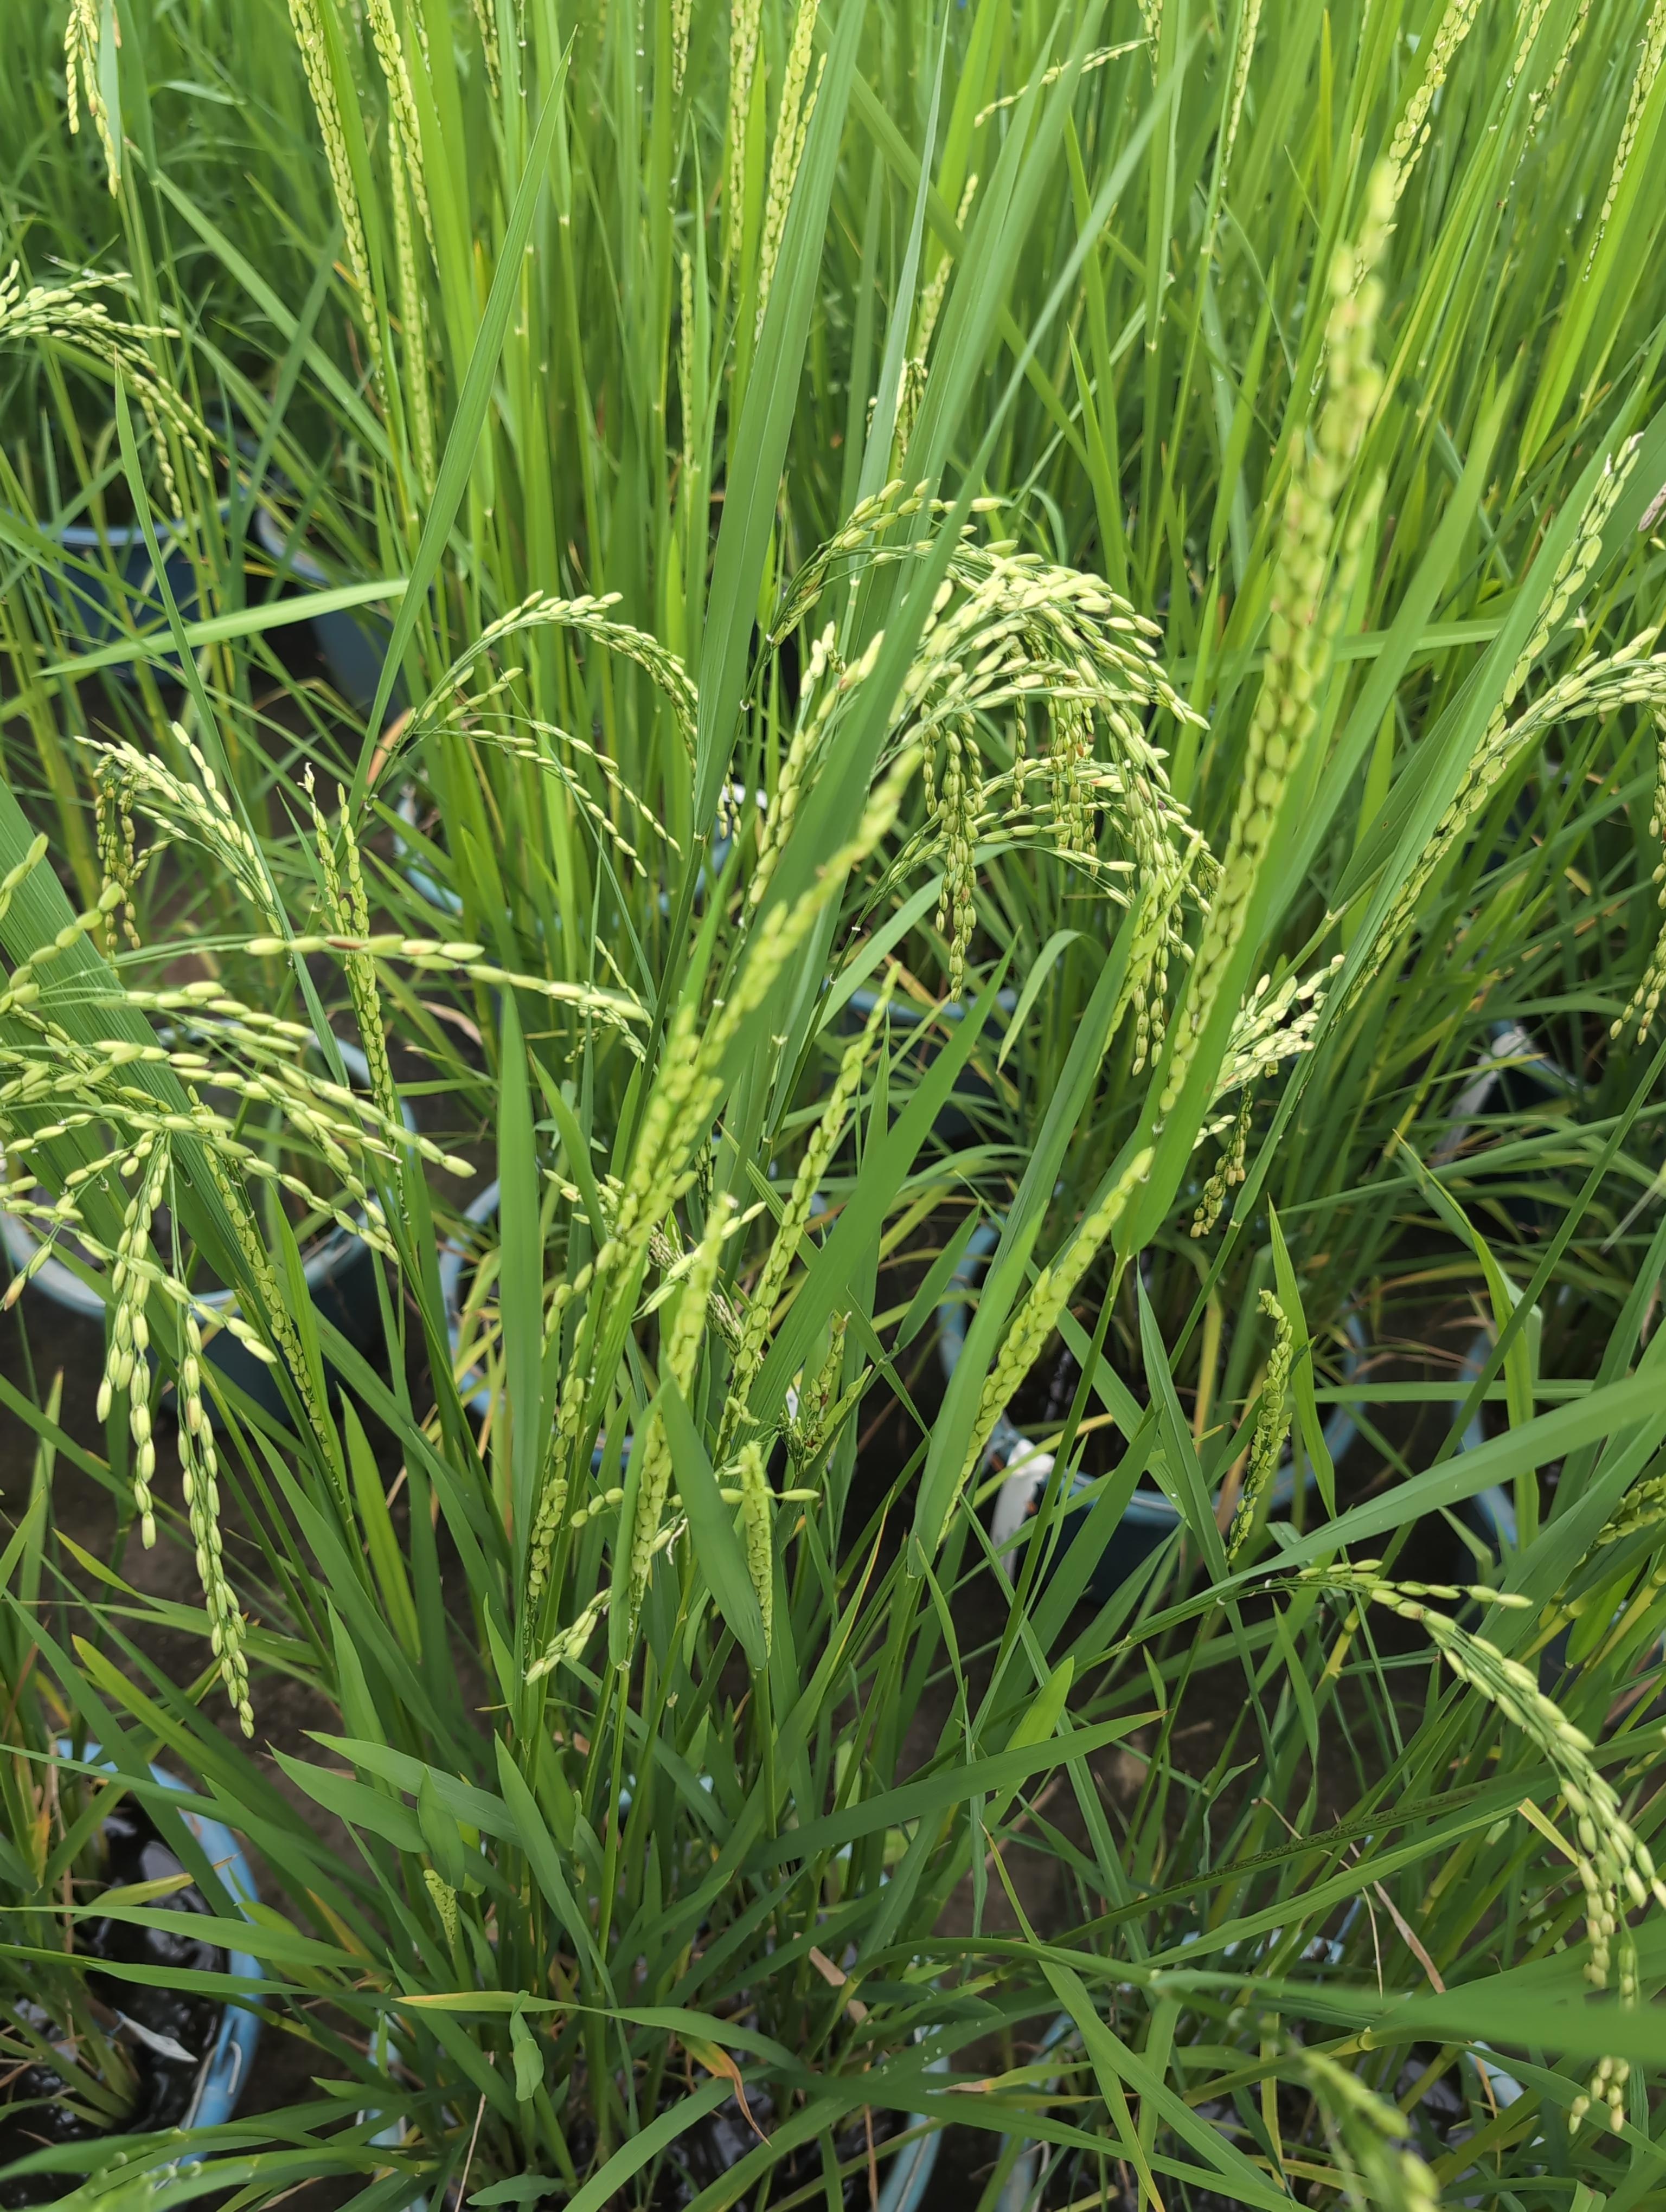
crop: rice
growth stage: stage dough
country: Côte d'Ivoire
